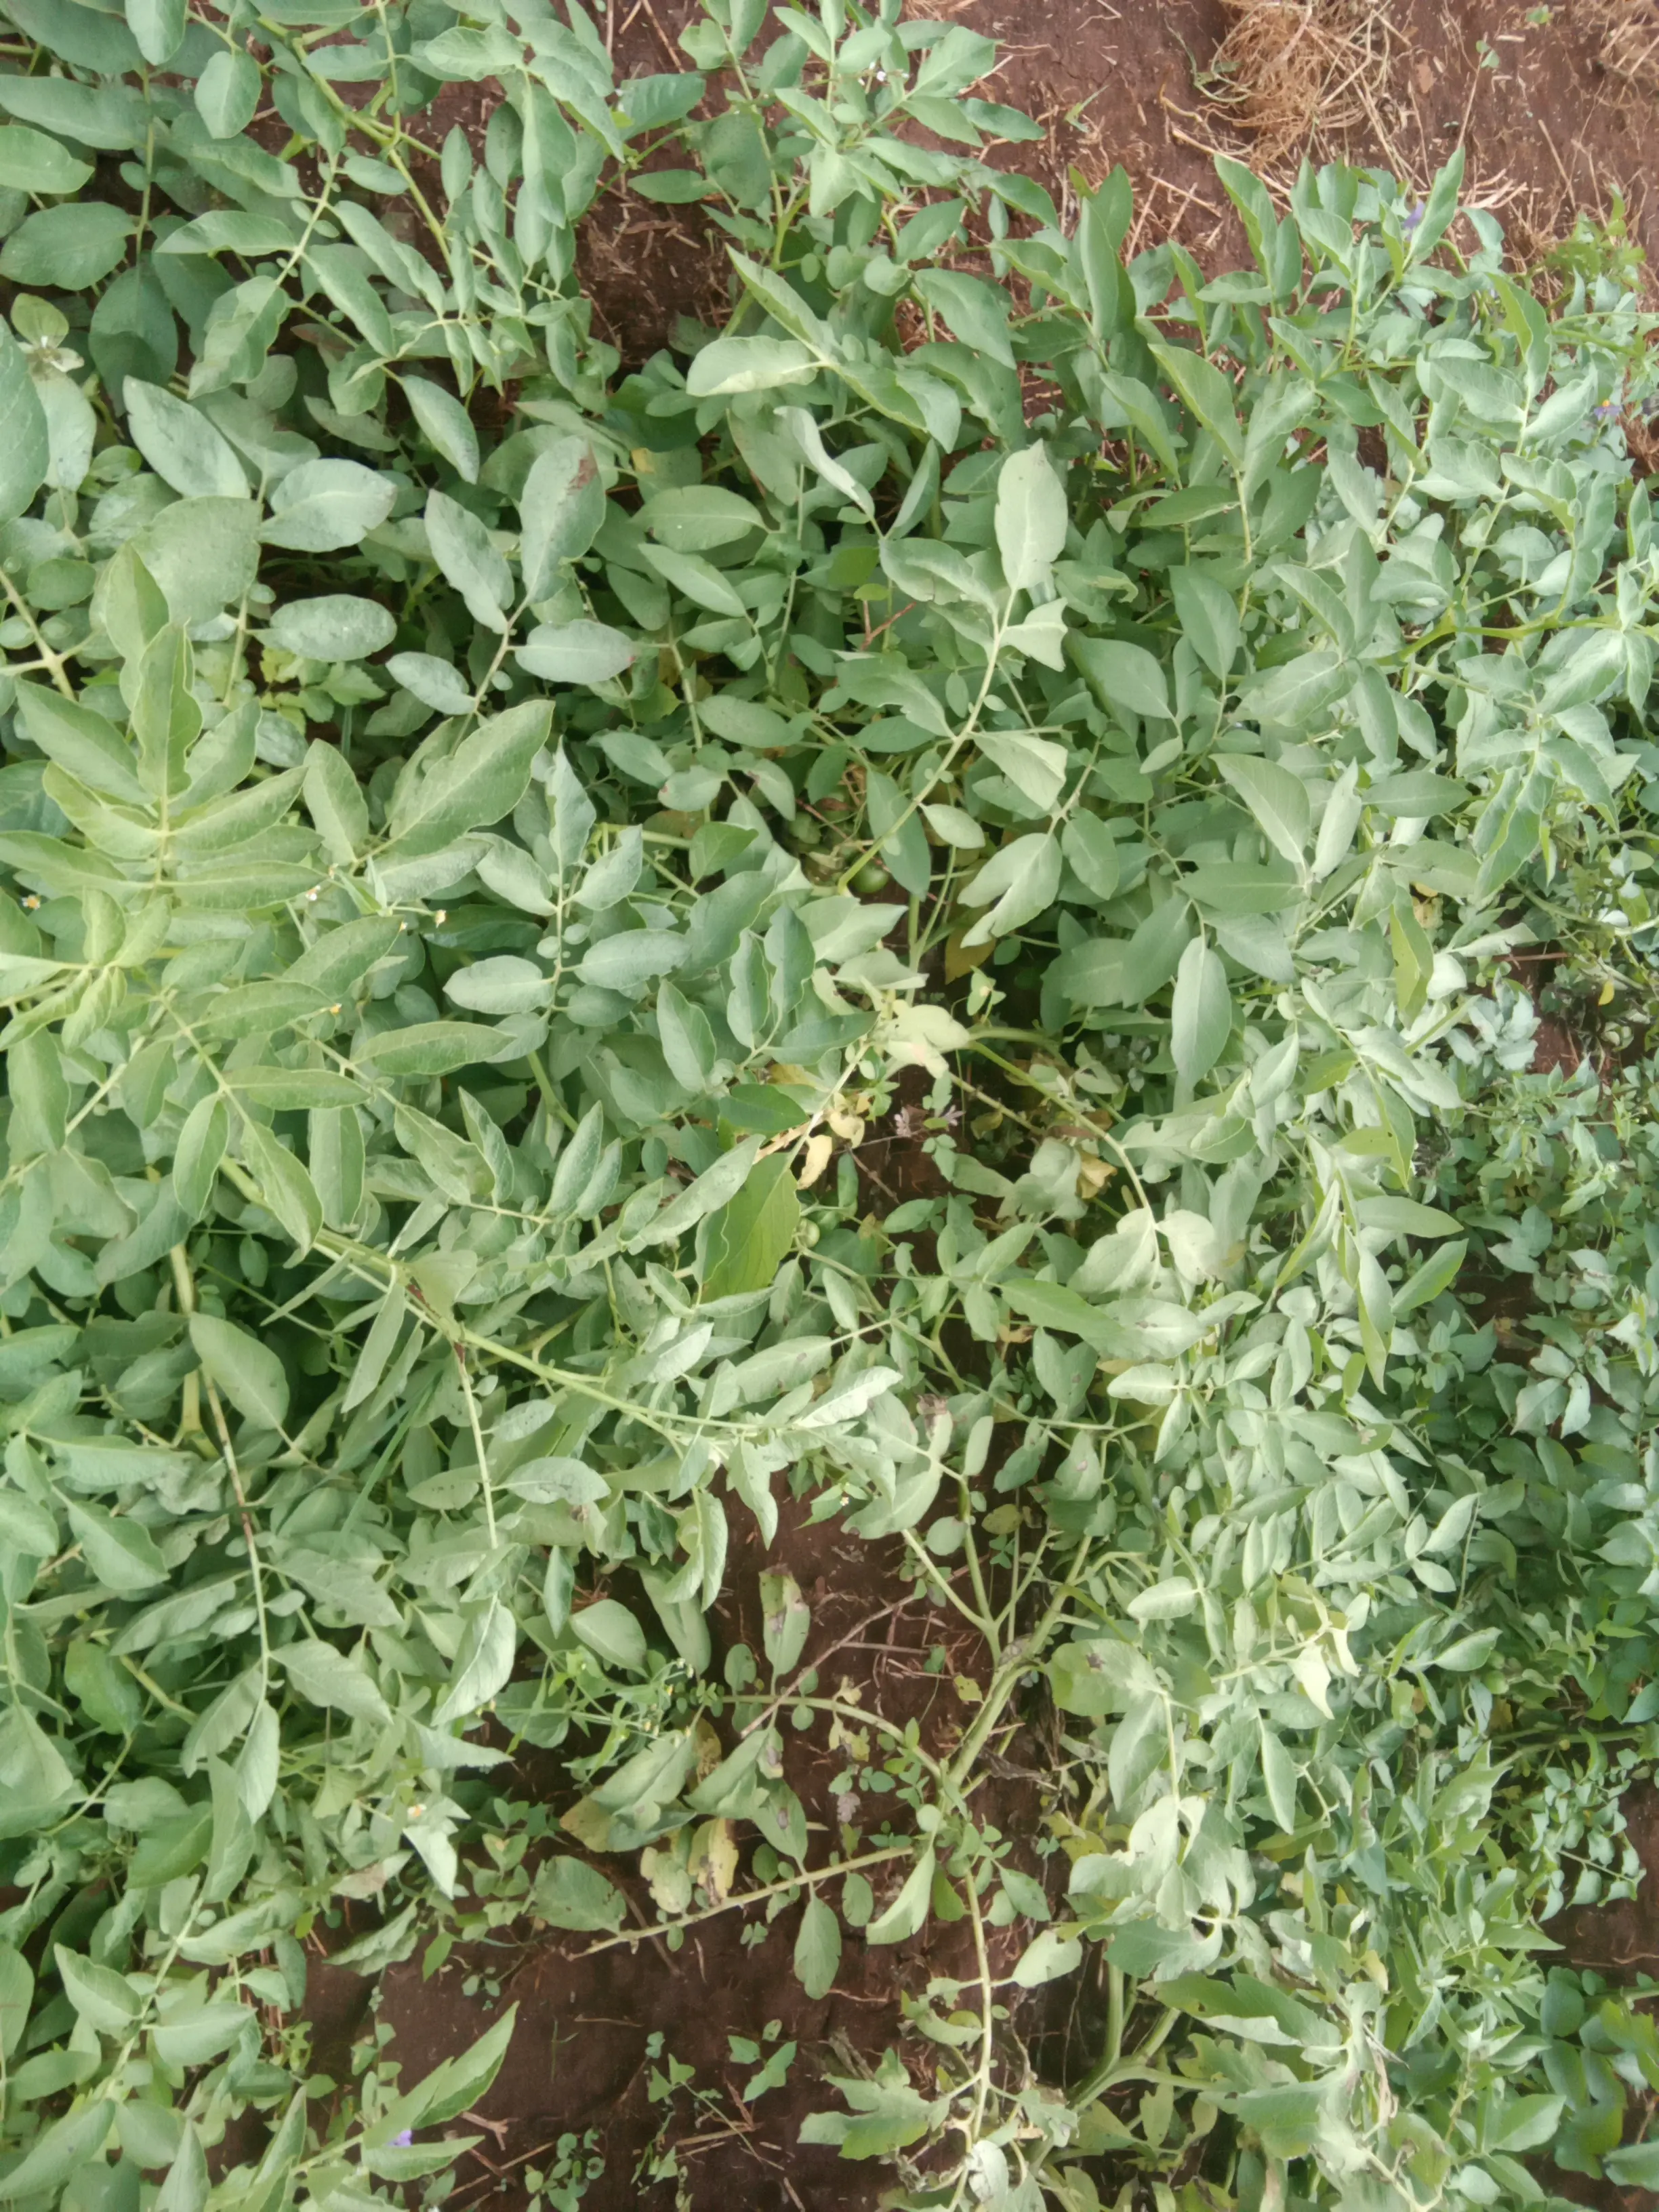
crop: potato
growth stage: harvest maturity
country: Kenya
